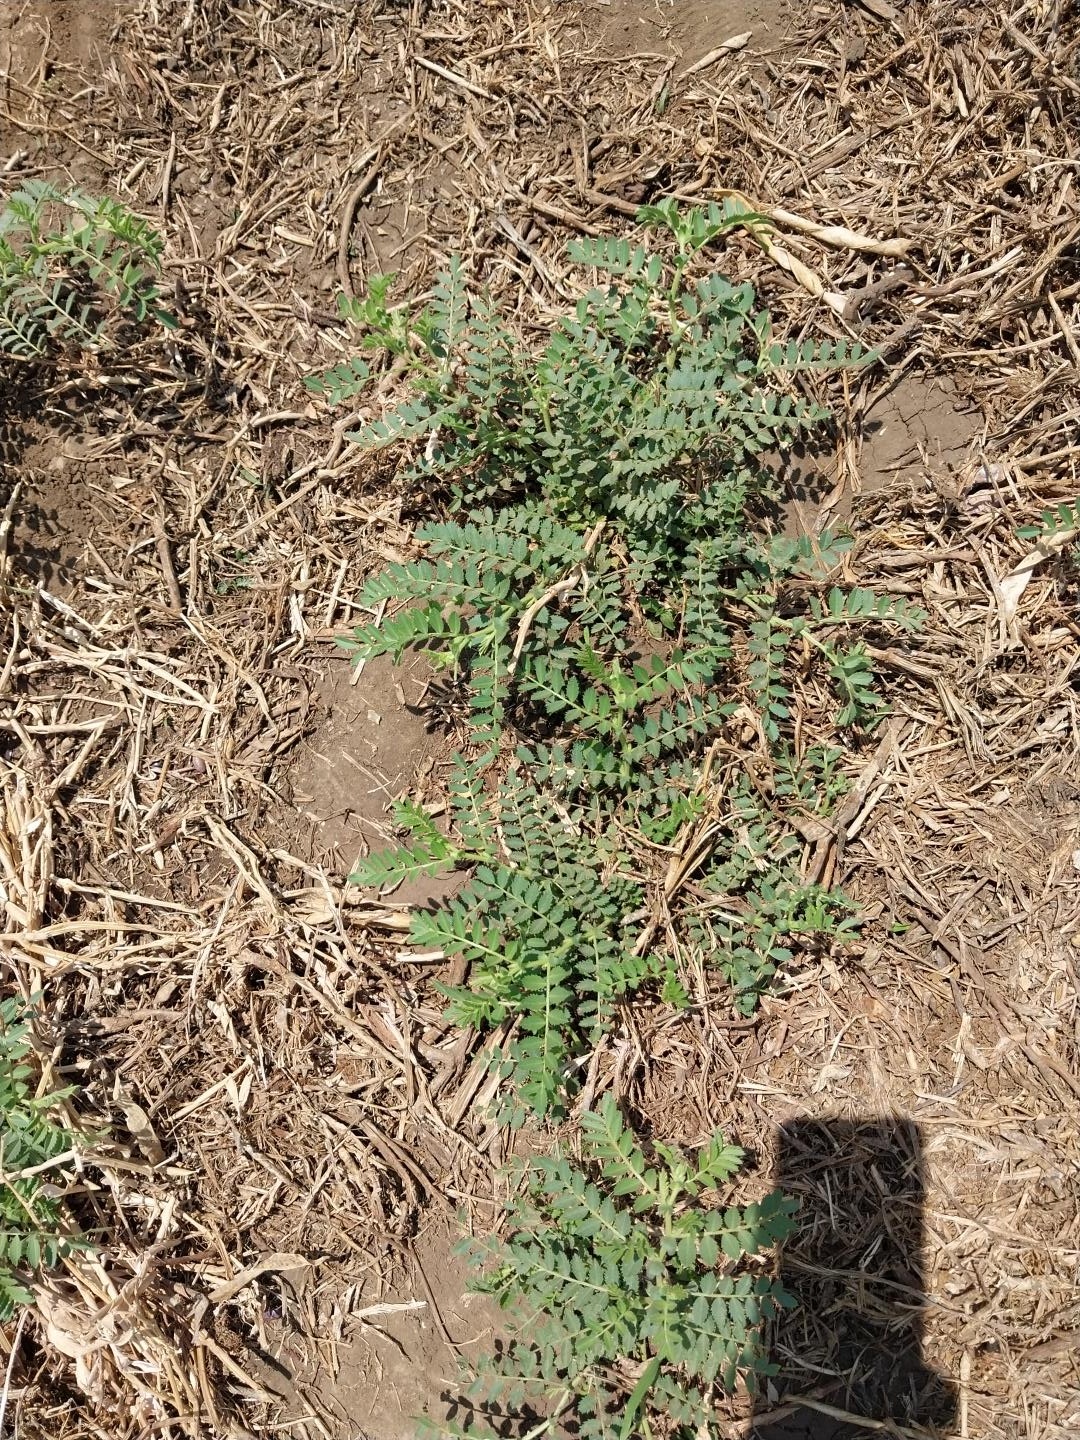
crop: chickpea
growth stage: vegetative
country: Tanzania
